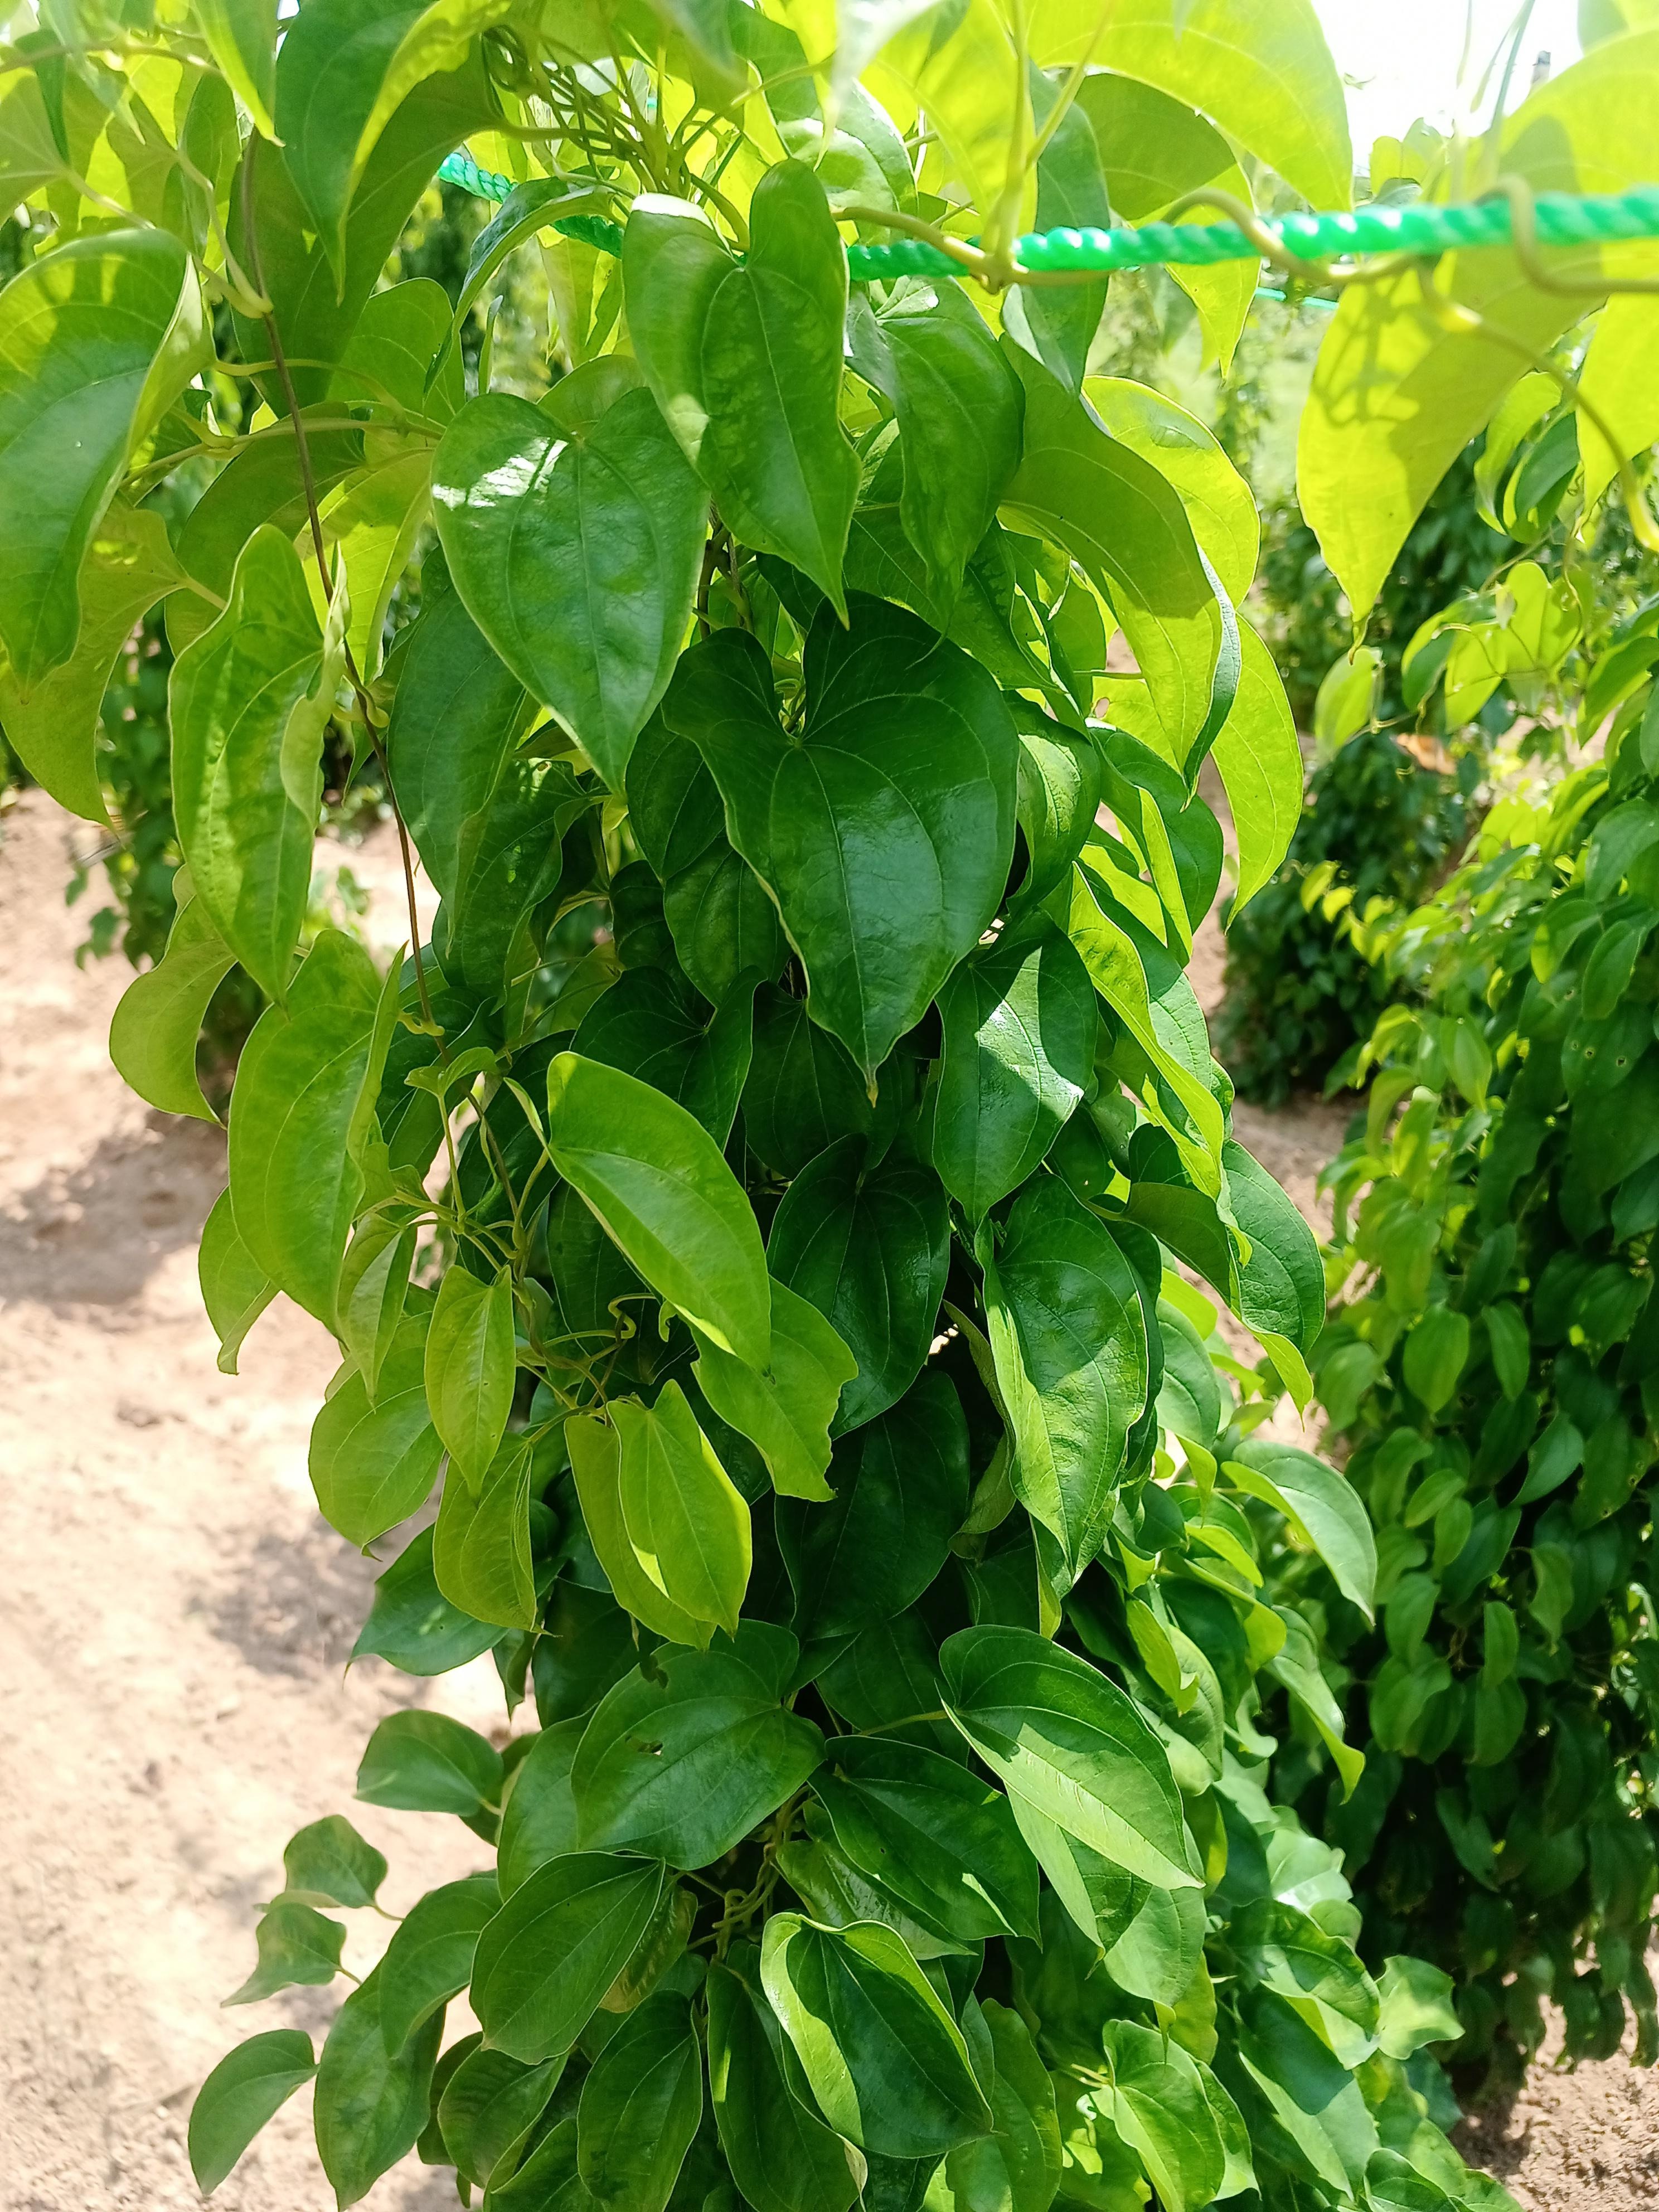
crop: yam
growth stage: vegetative
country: Nigeria
